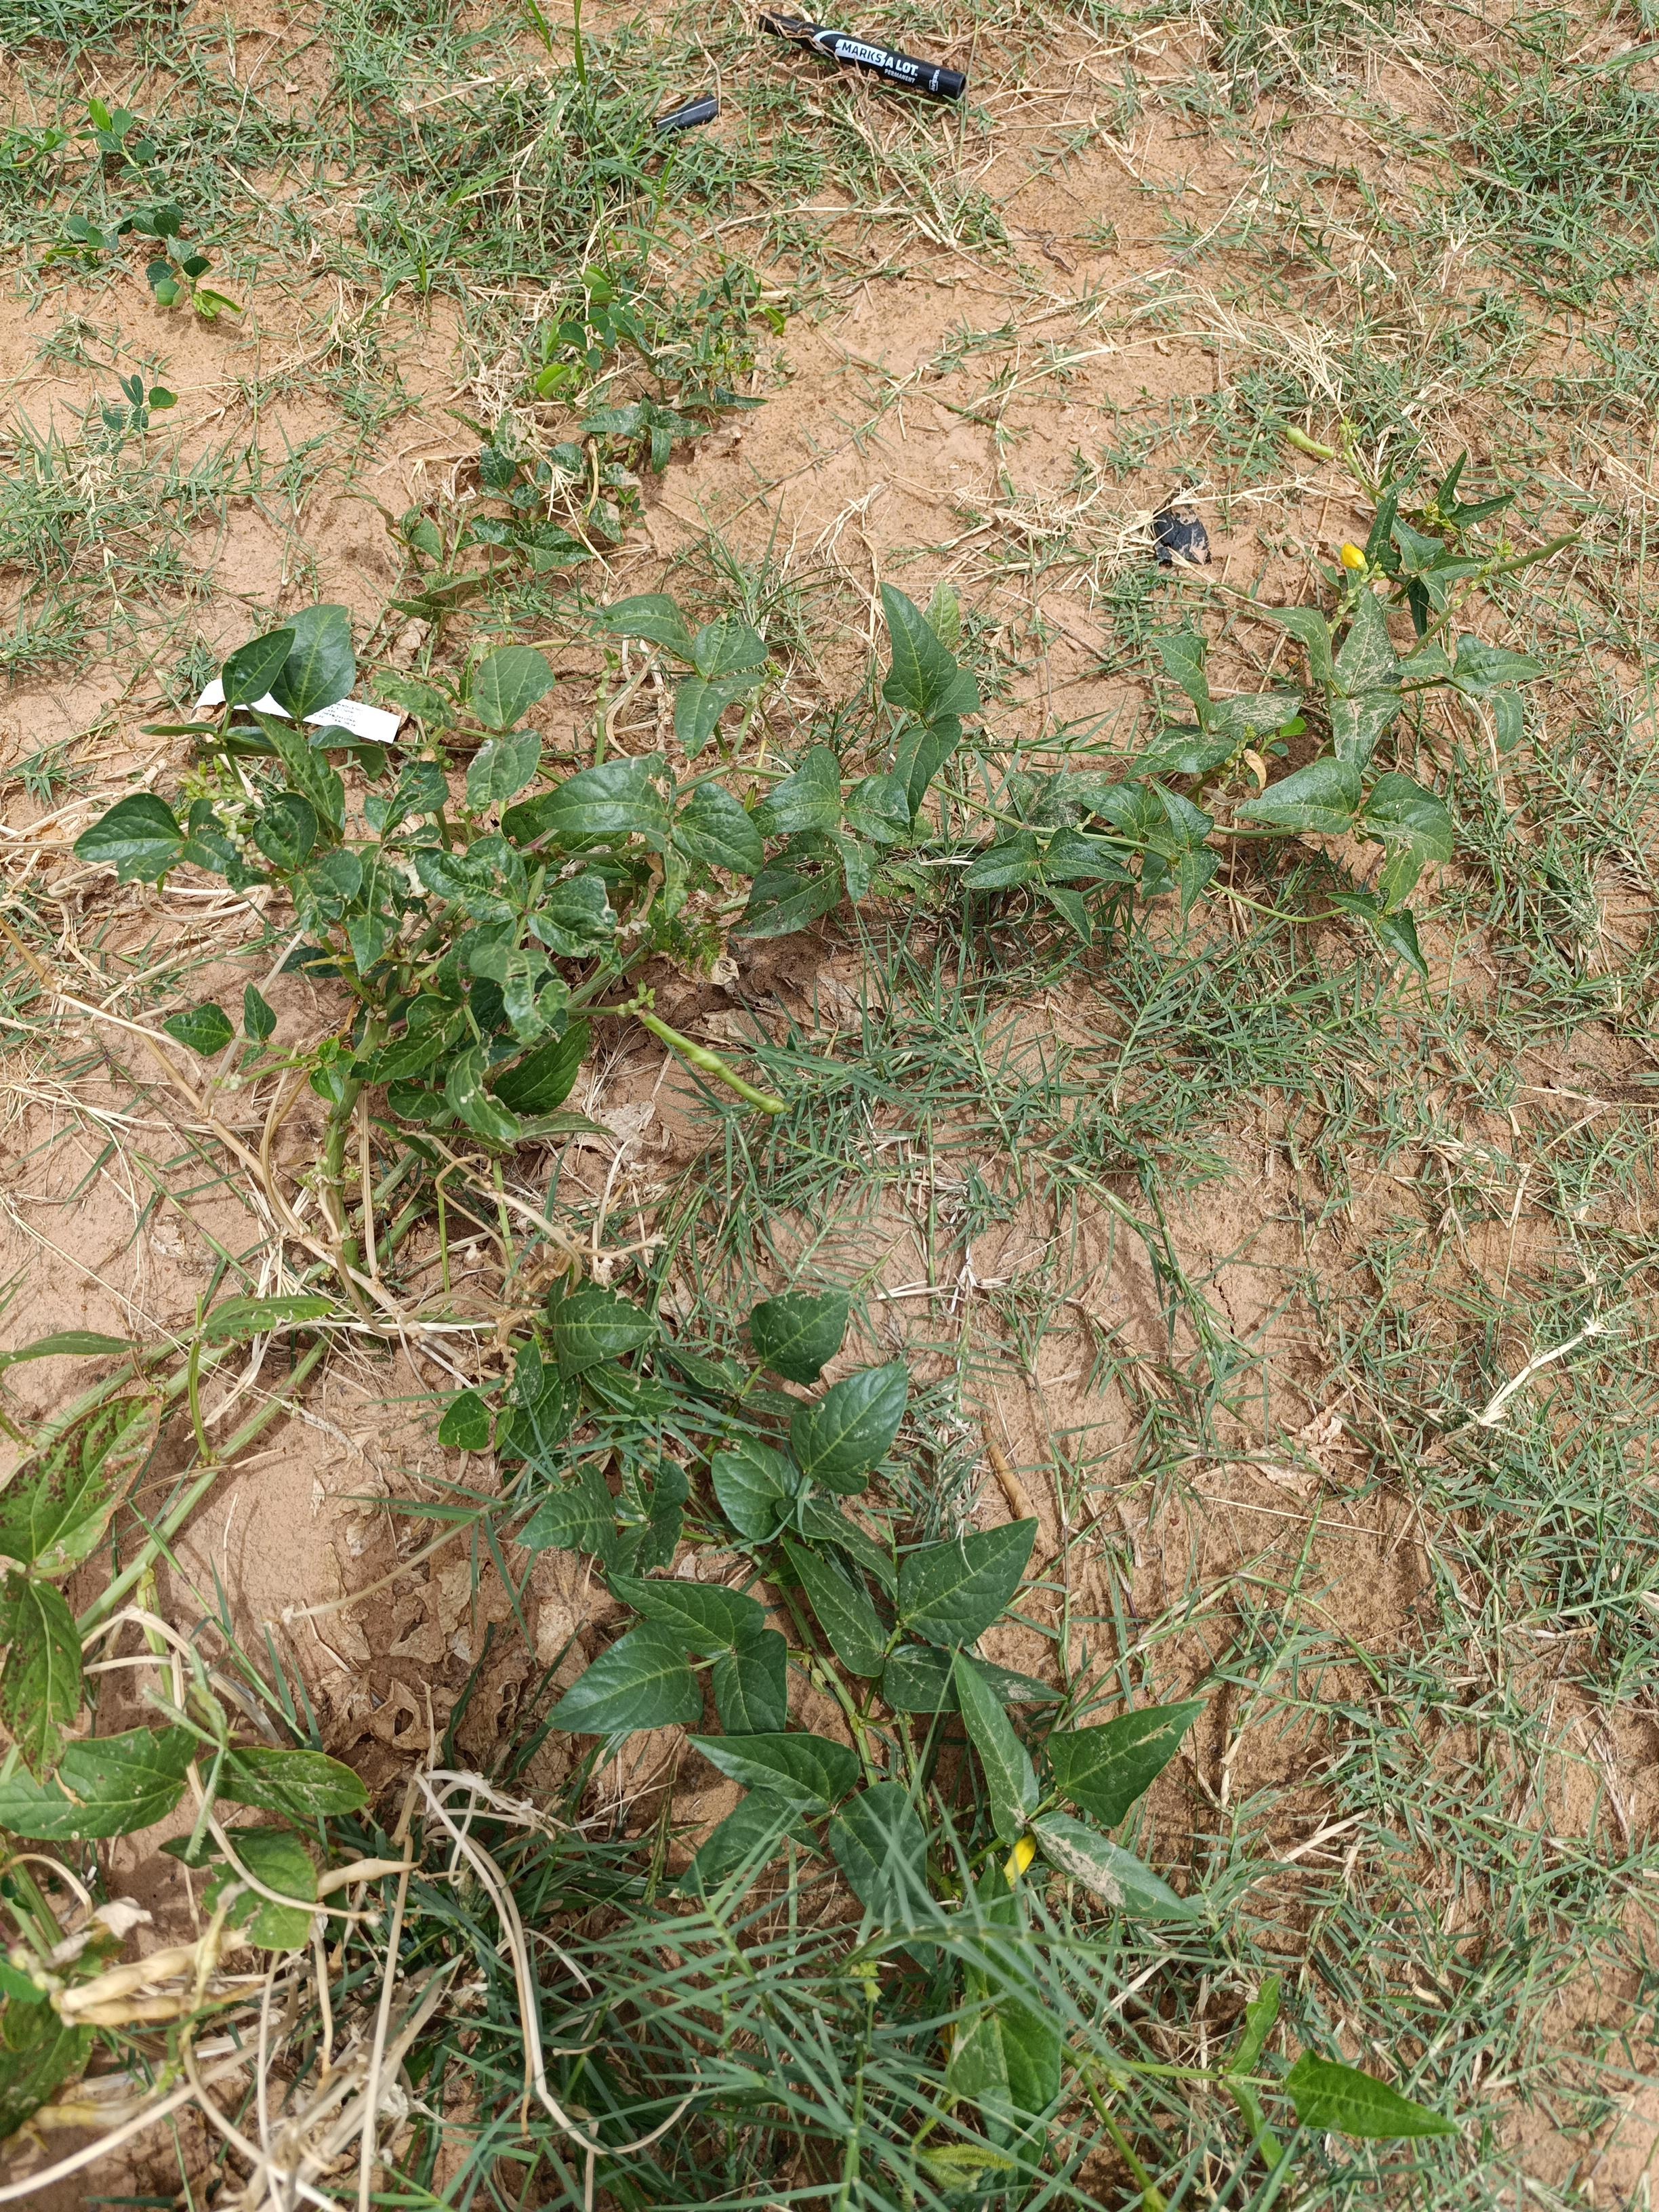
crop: cowpea
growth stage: development pod
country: Nigeria
